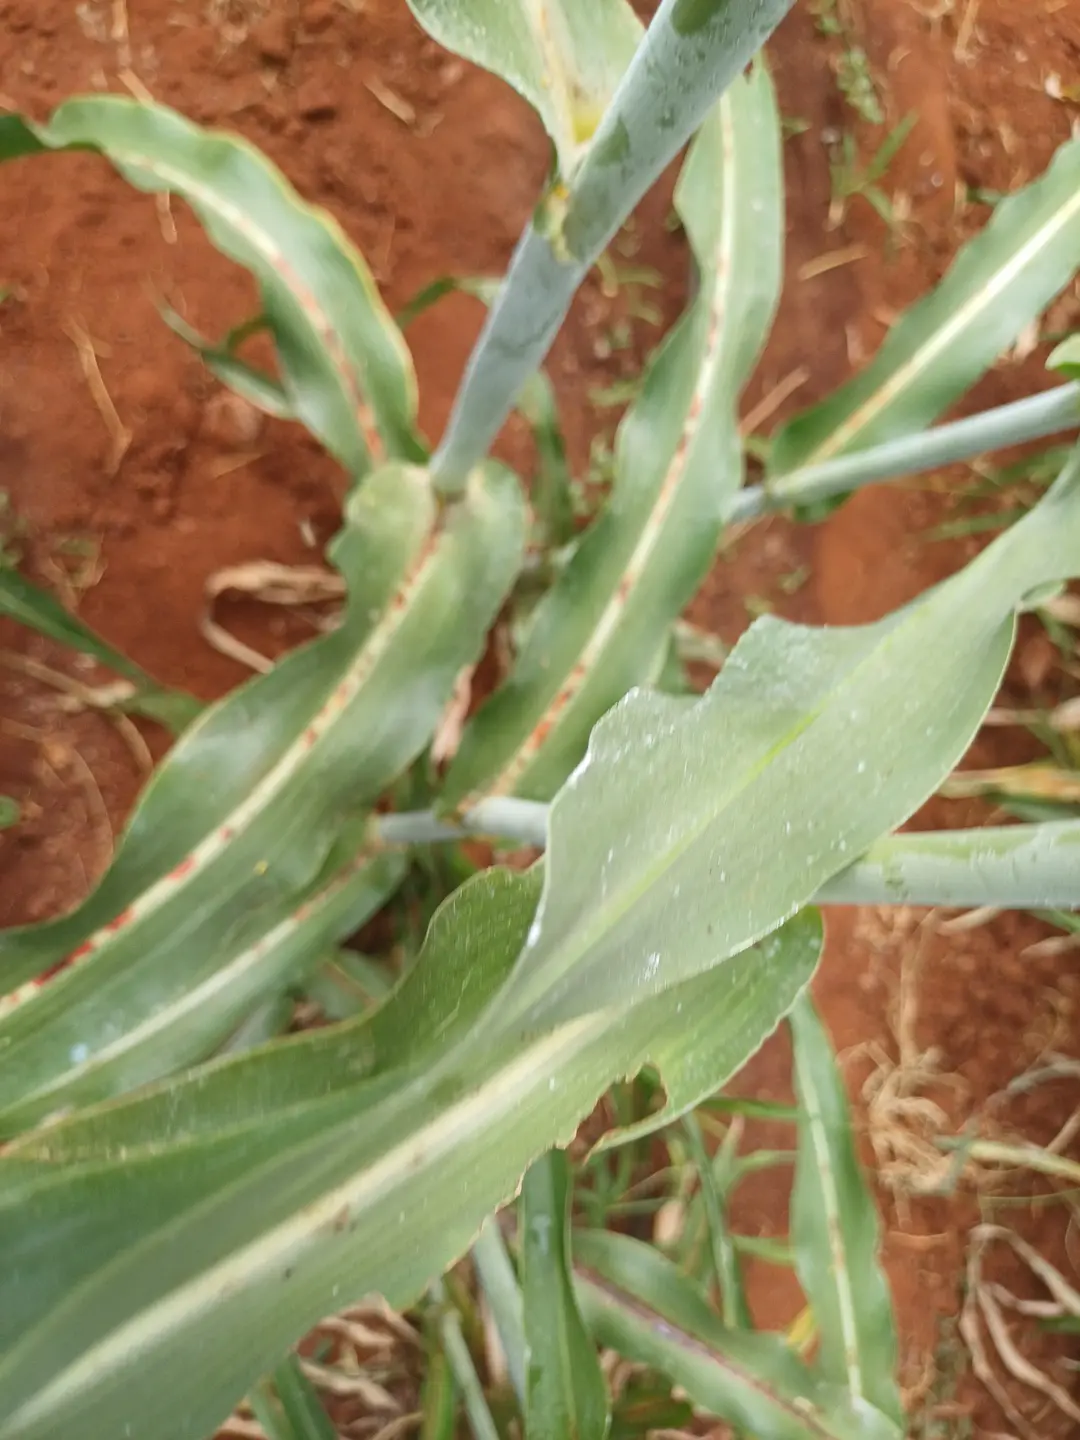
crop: sorghum
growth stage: filling grain
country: Kenya
